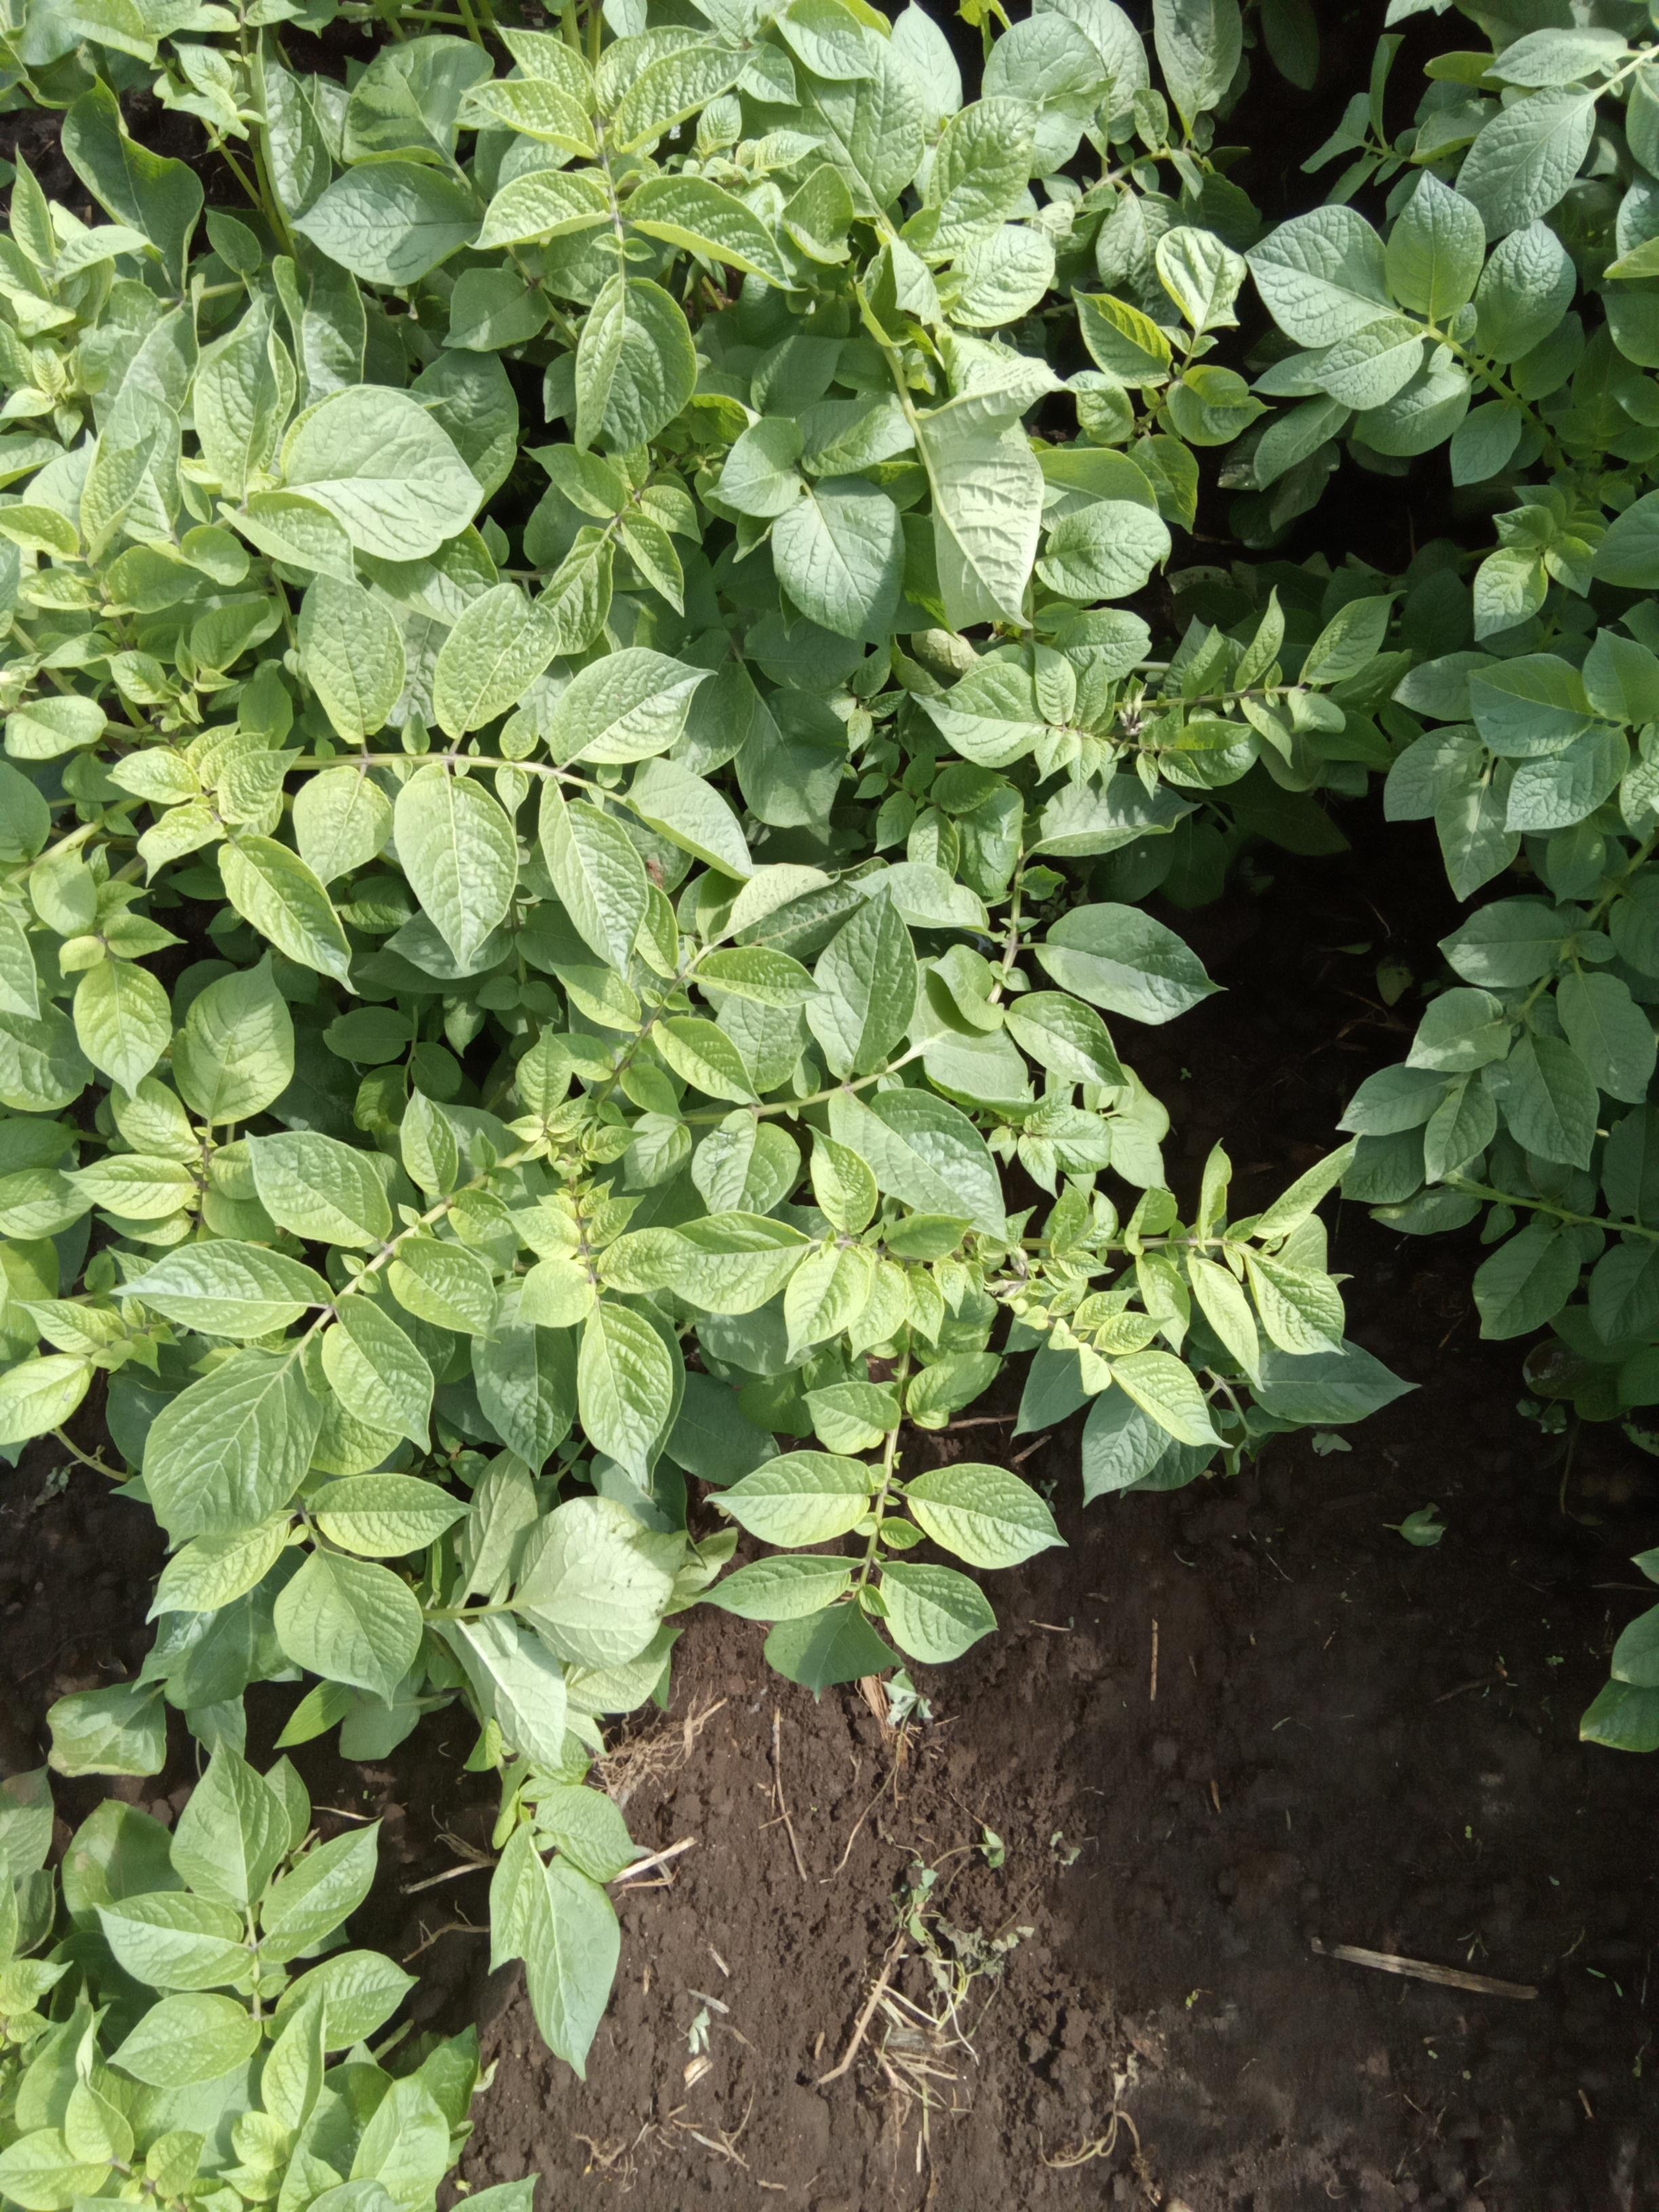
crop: potato
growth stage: flowering
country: Kenya
